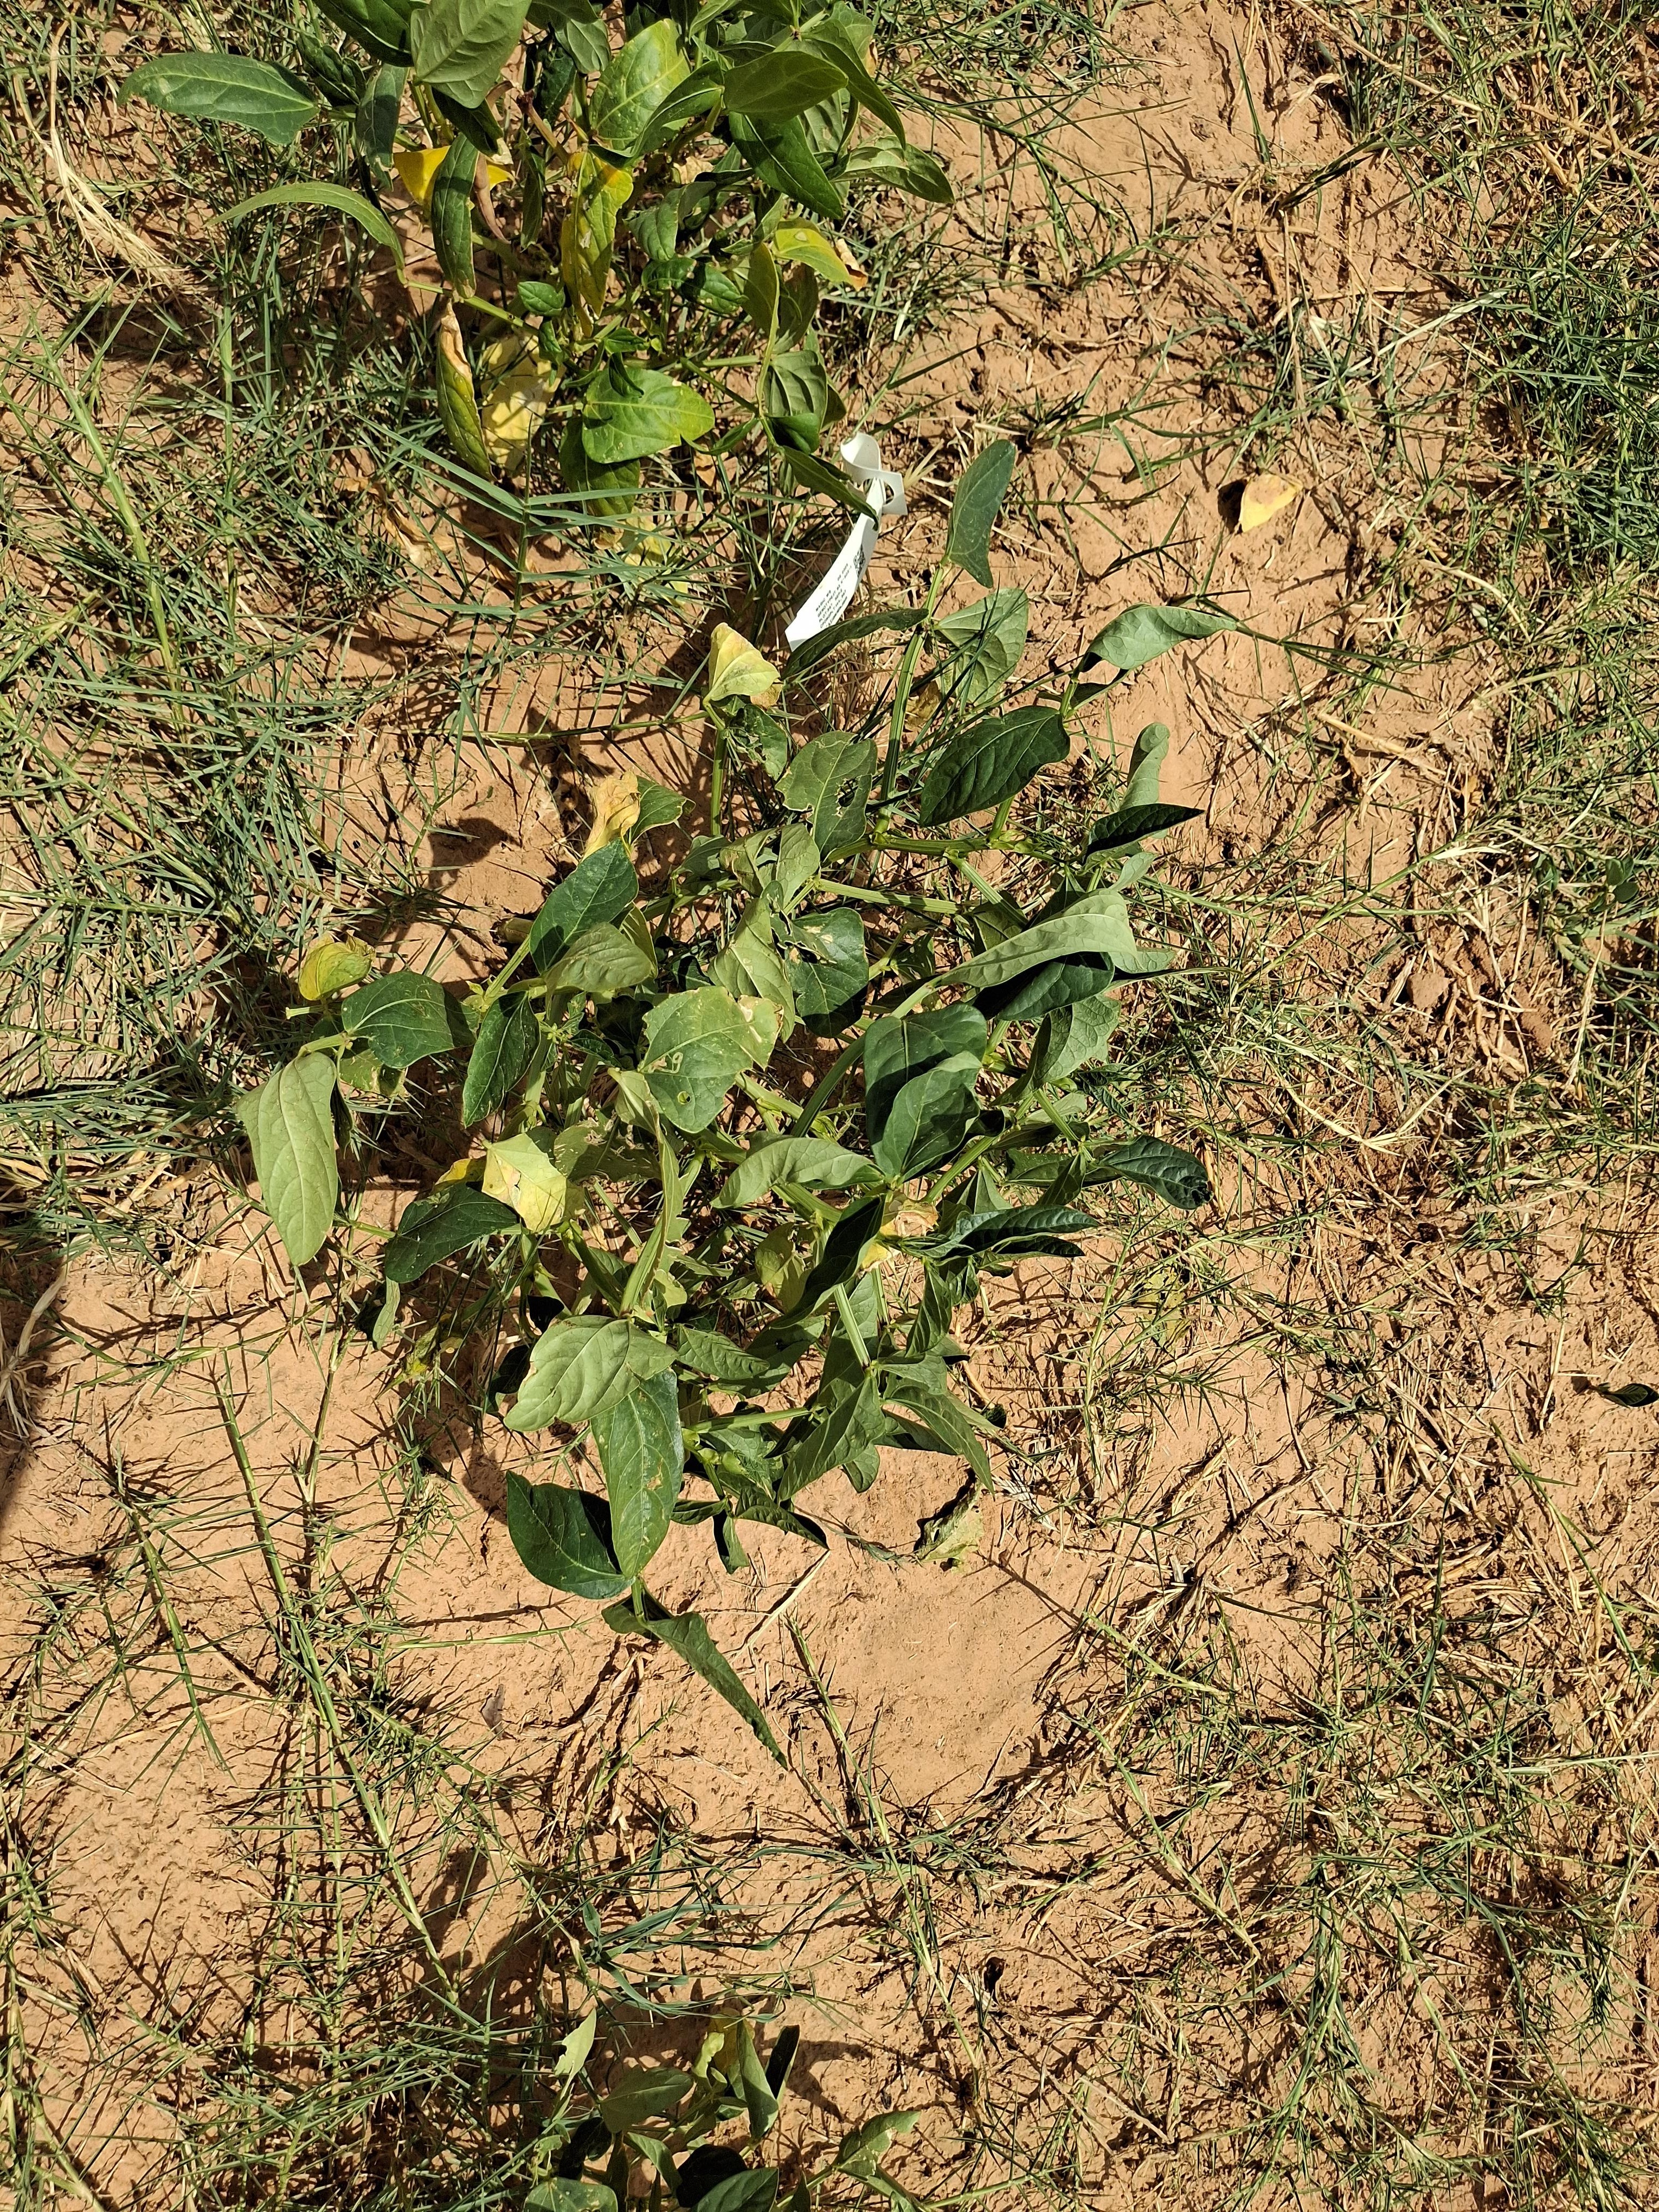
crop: cowpea
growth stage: harvest maturity
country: Nigeria
